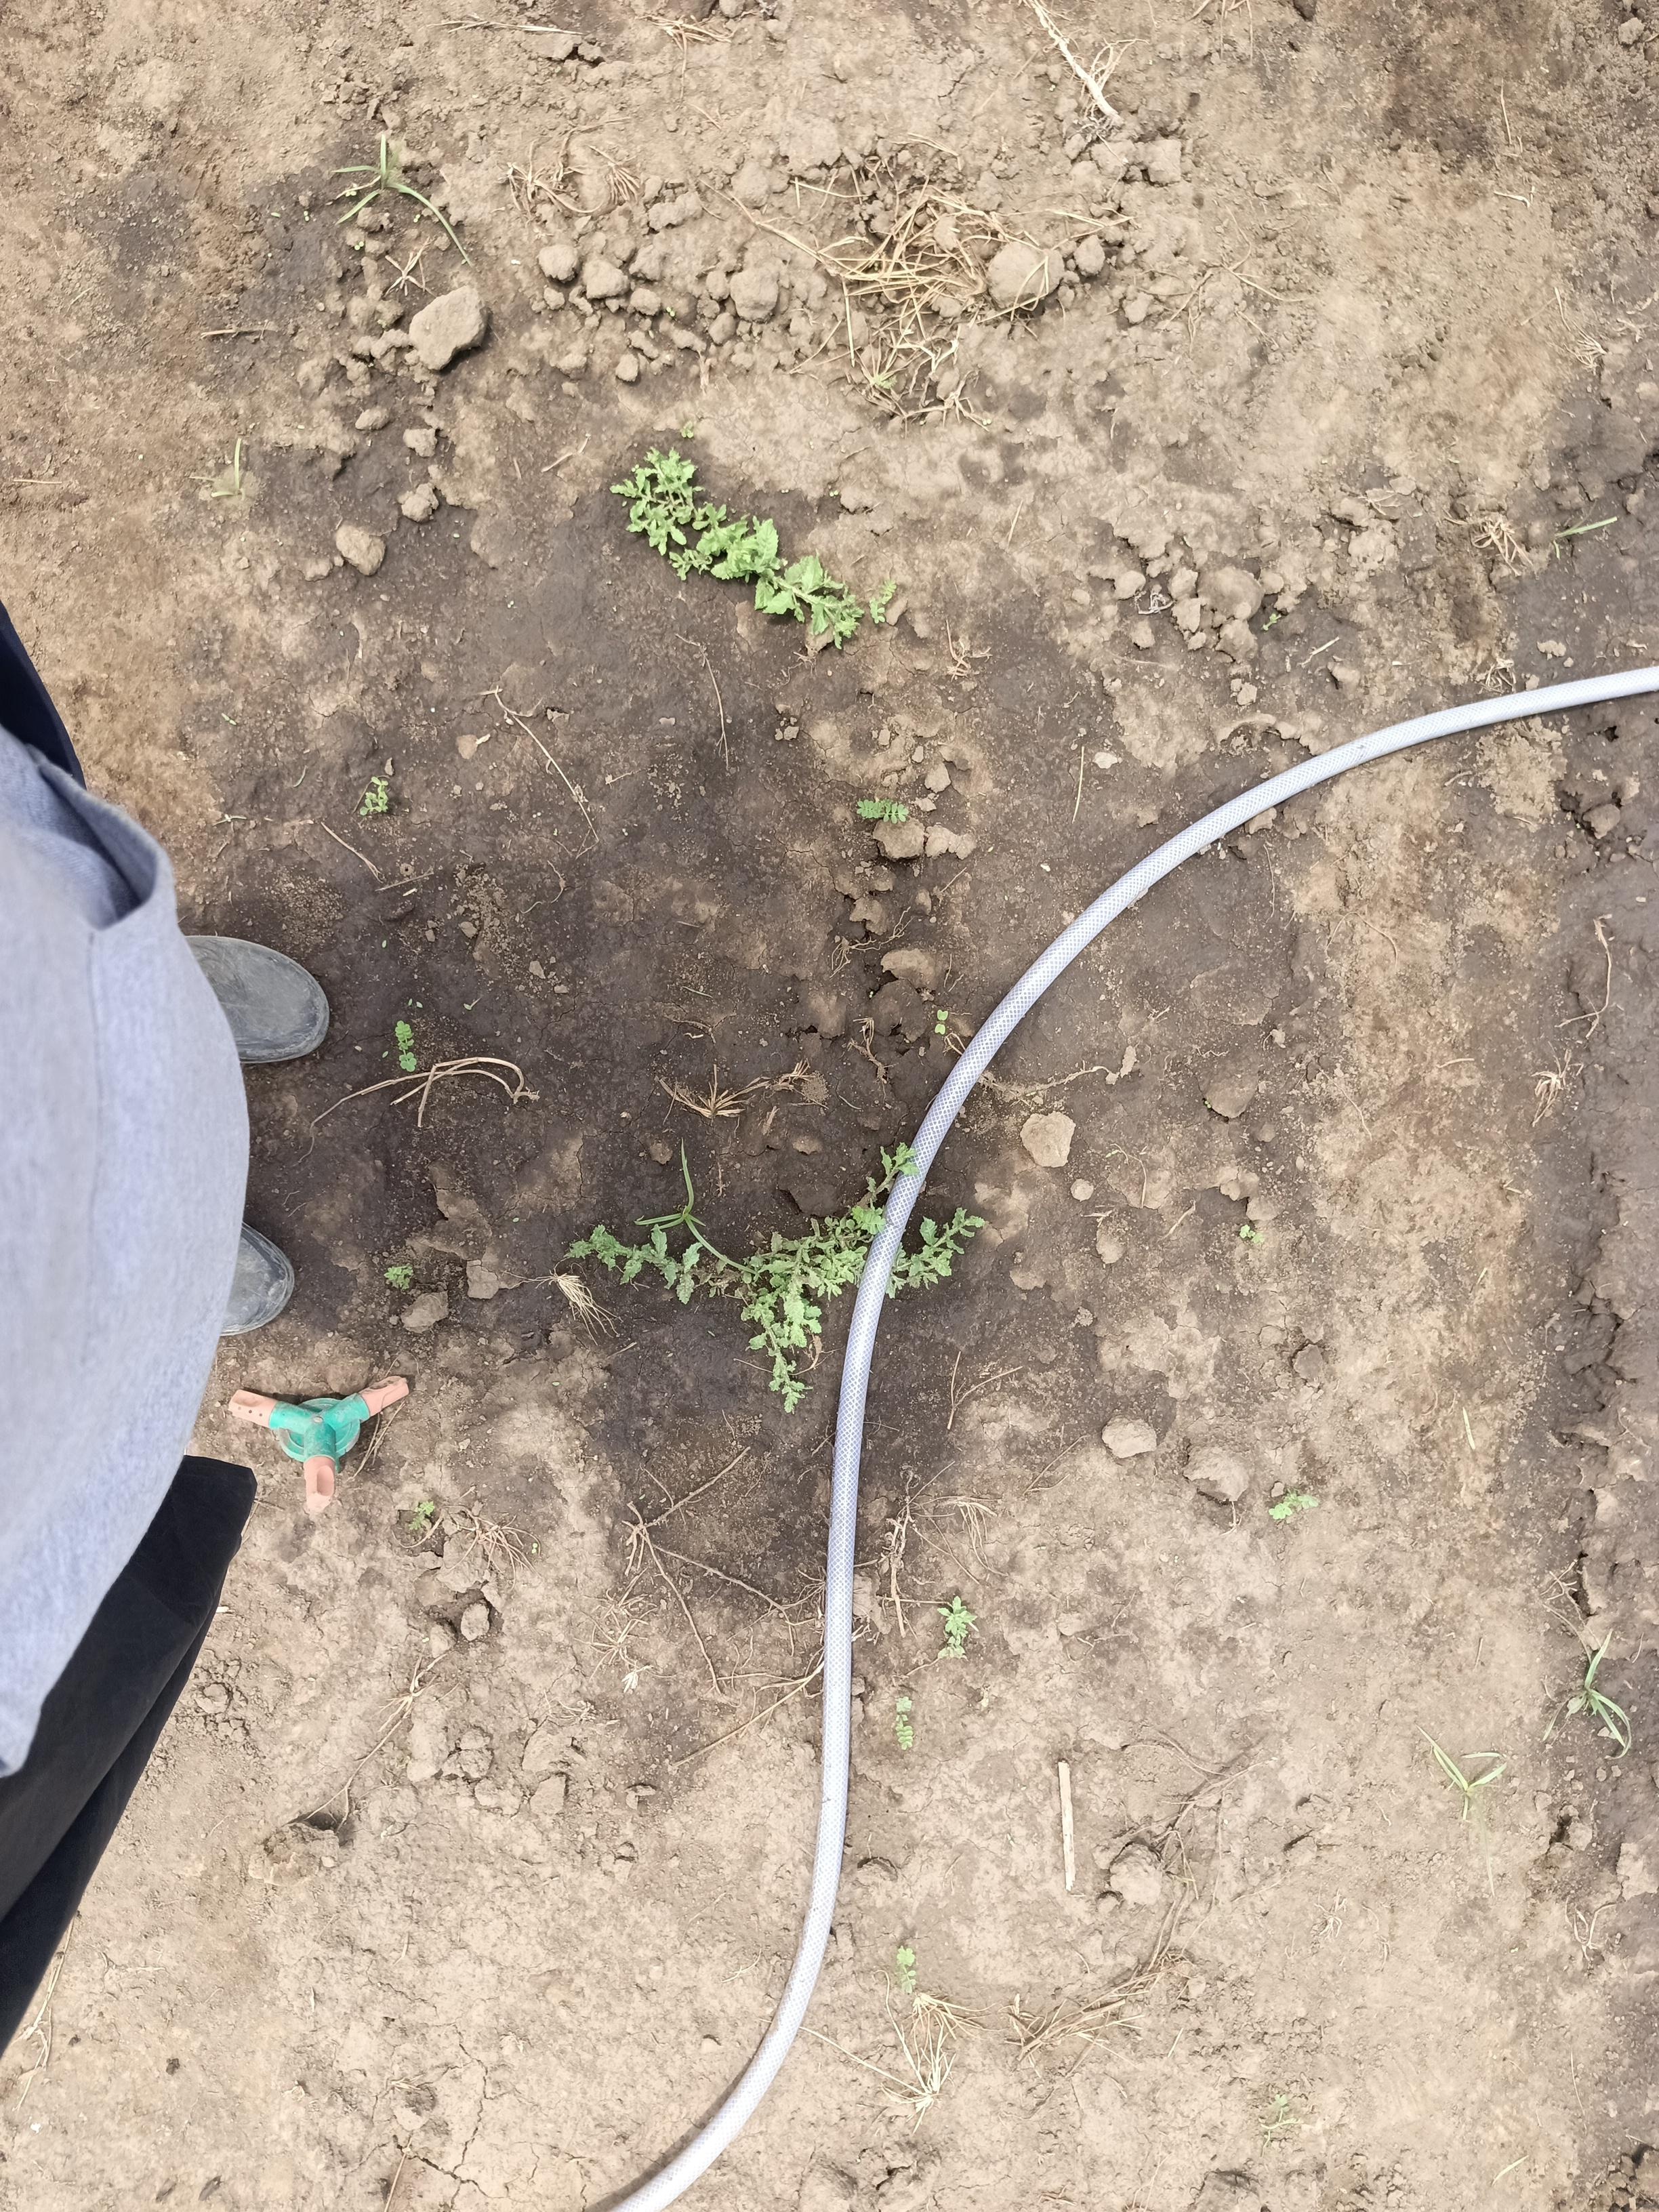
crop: chickpea
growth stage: emergence
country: Tanzania
